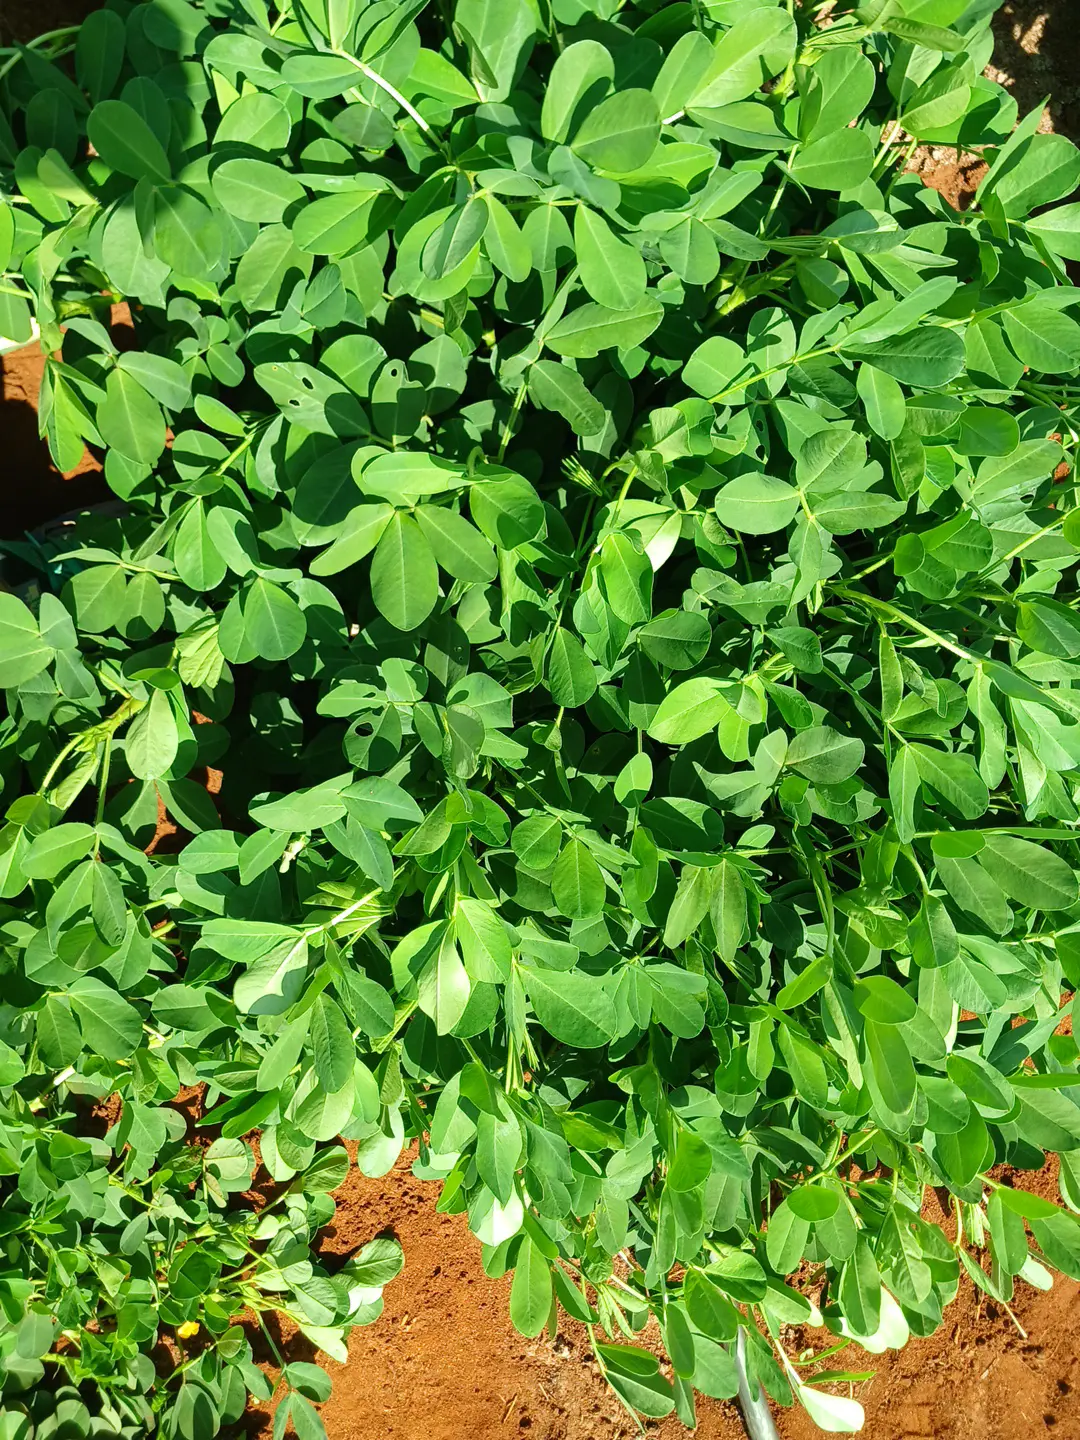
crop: groundnut
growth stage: flowering
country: Kenya
